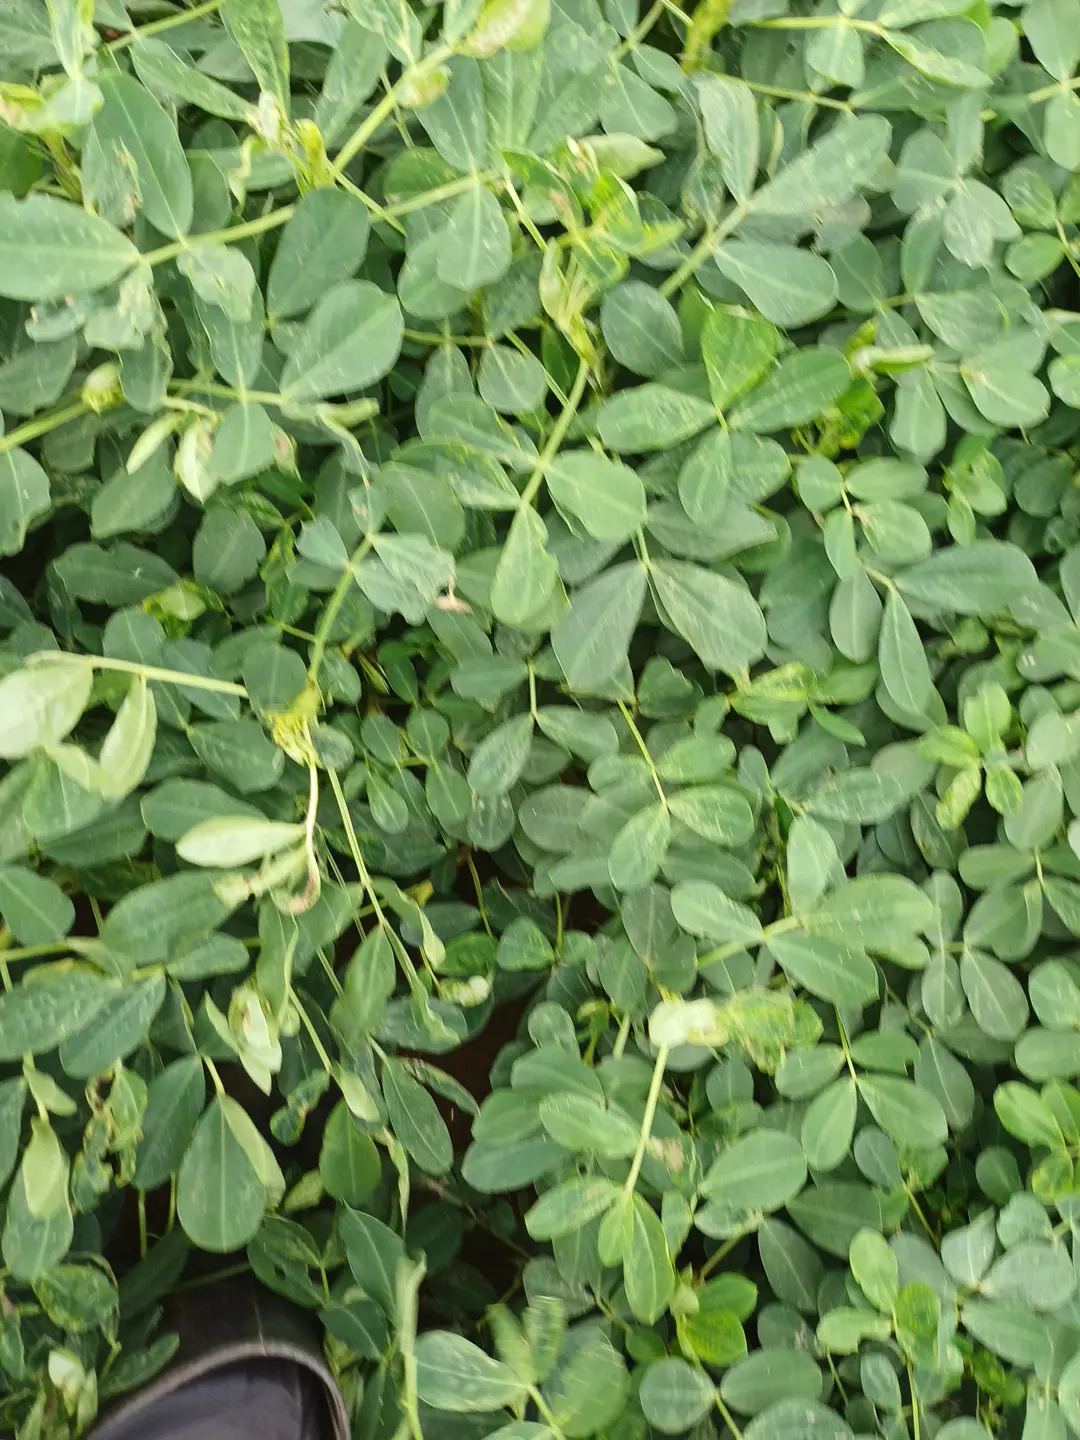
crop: groundnut
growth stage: pegging
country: Kenya
